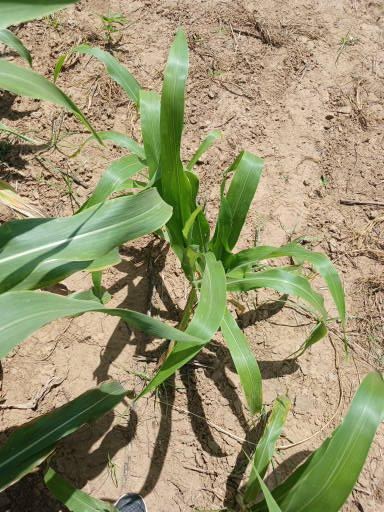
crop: sorghum
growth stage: vegetative
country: Senegal
